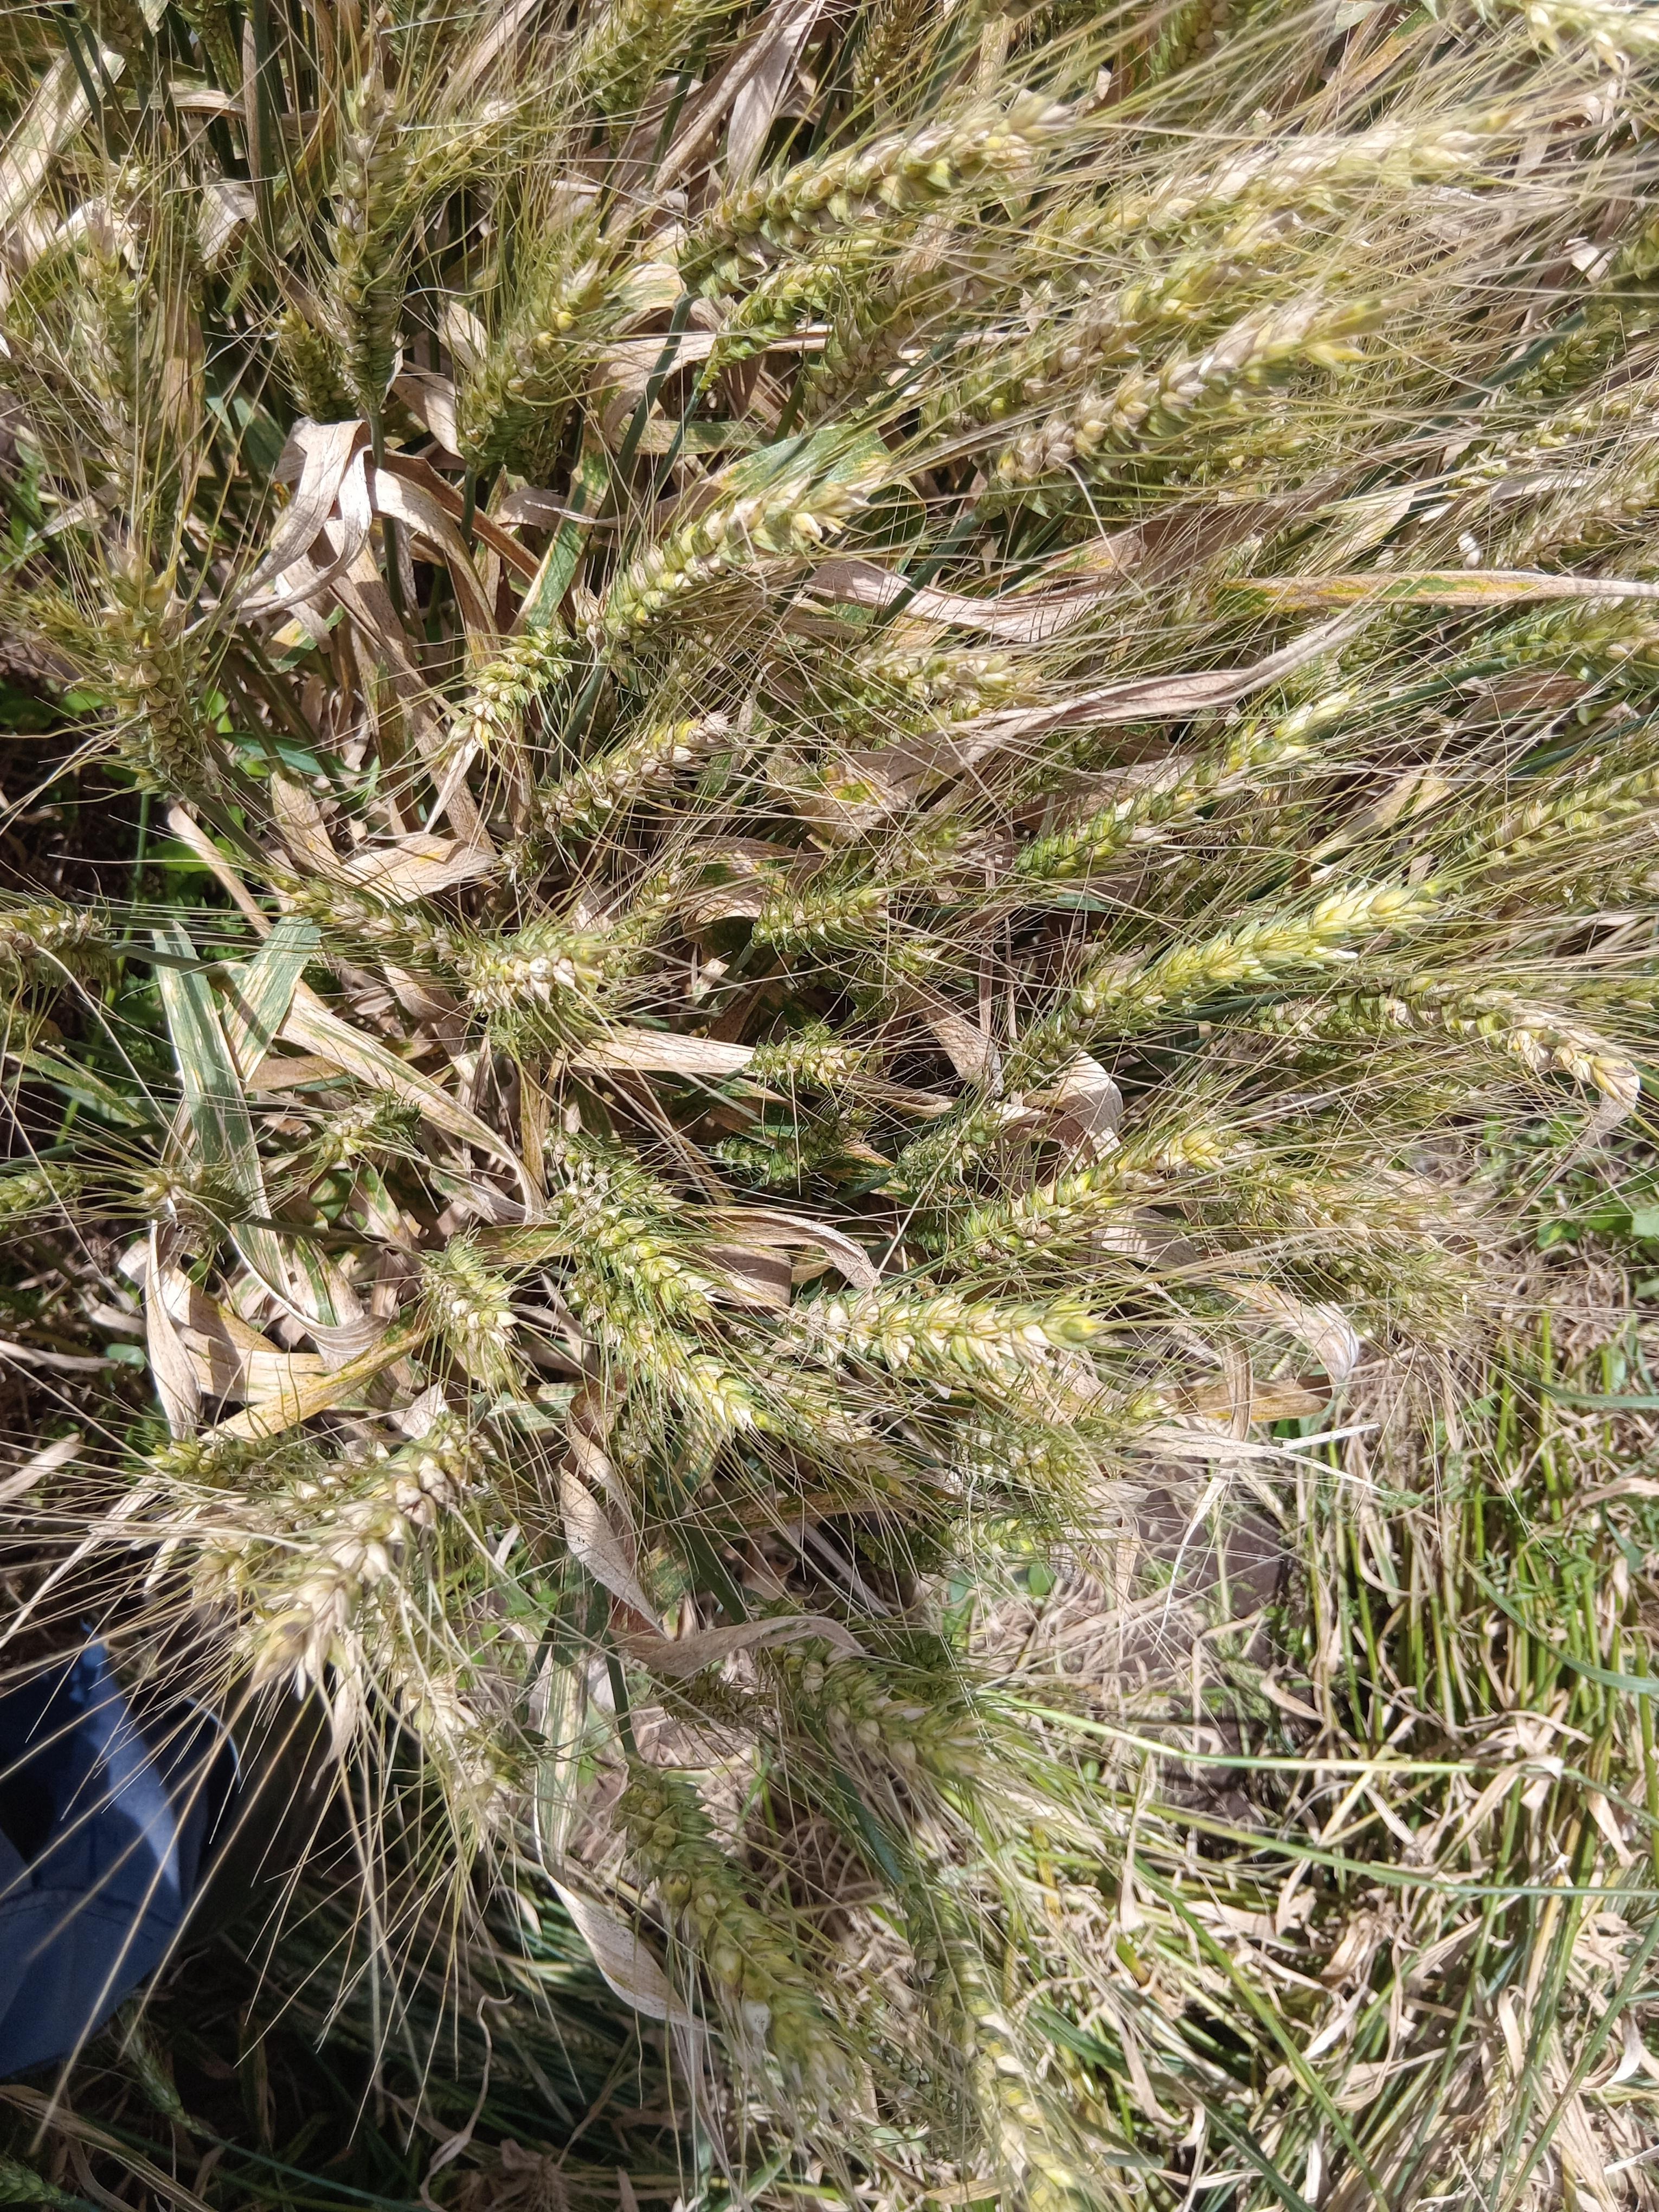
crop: wheat
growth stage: maturity
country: Kenya
